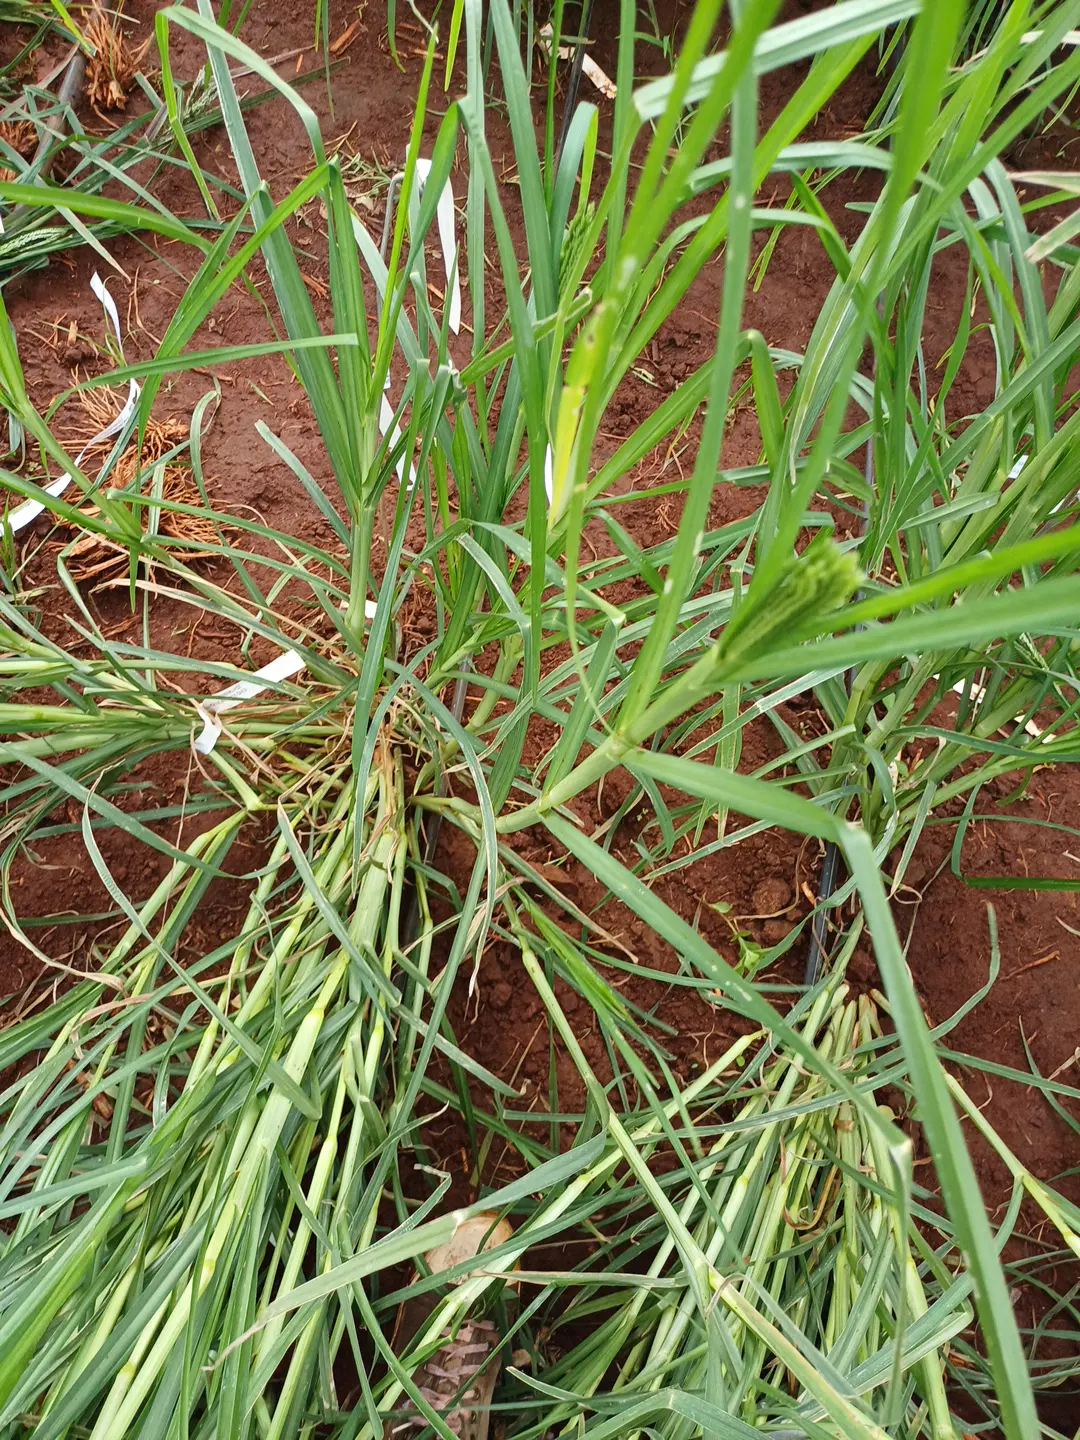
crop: finger millet
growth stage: heading tuber
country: Kenya
